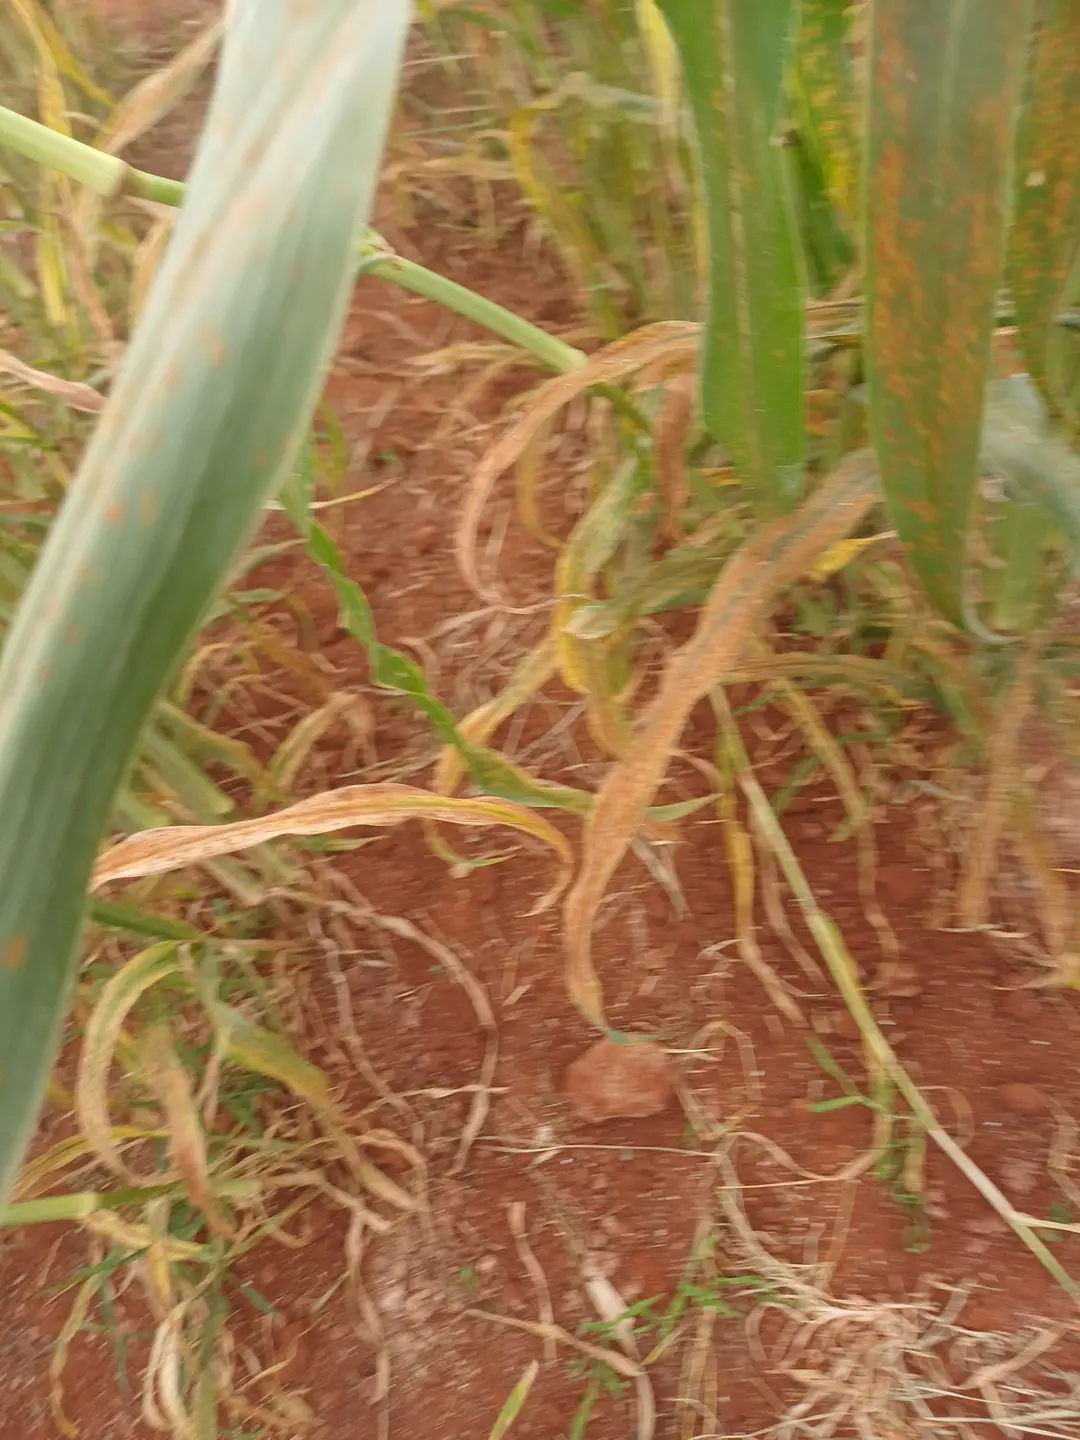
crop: pearl millet
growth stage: filling grain
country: Kenya
